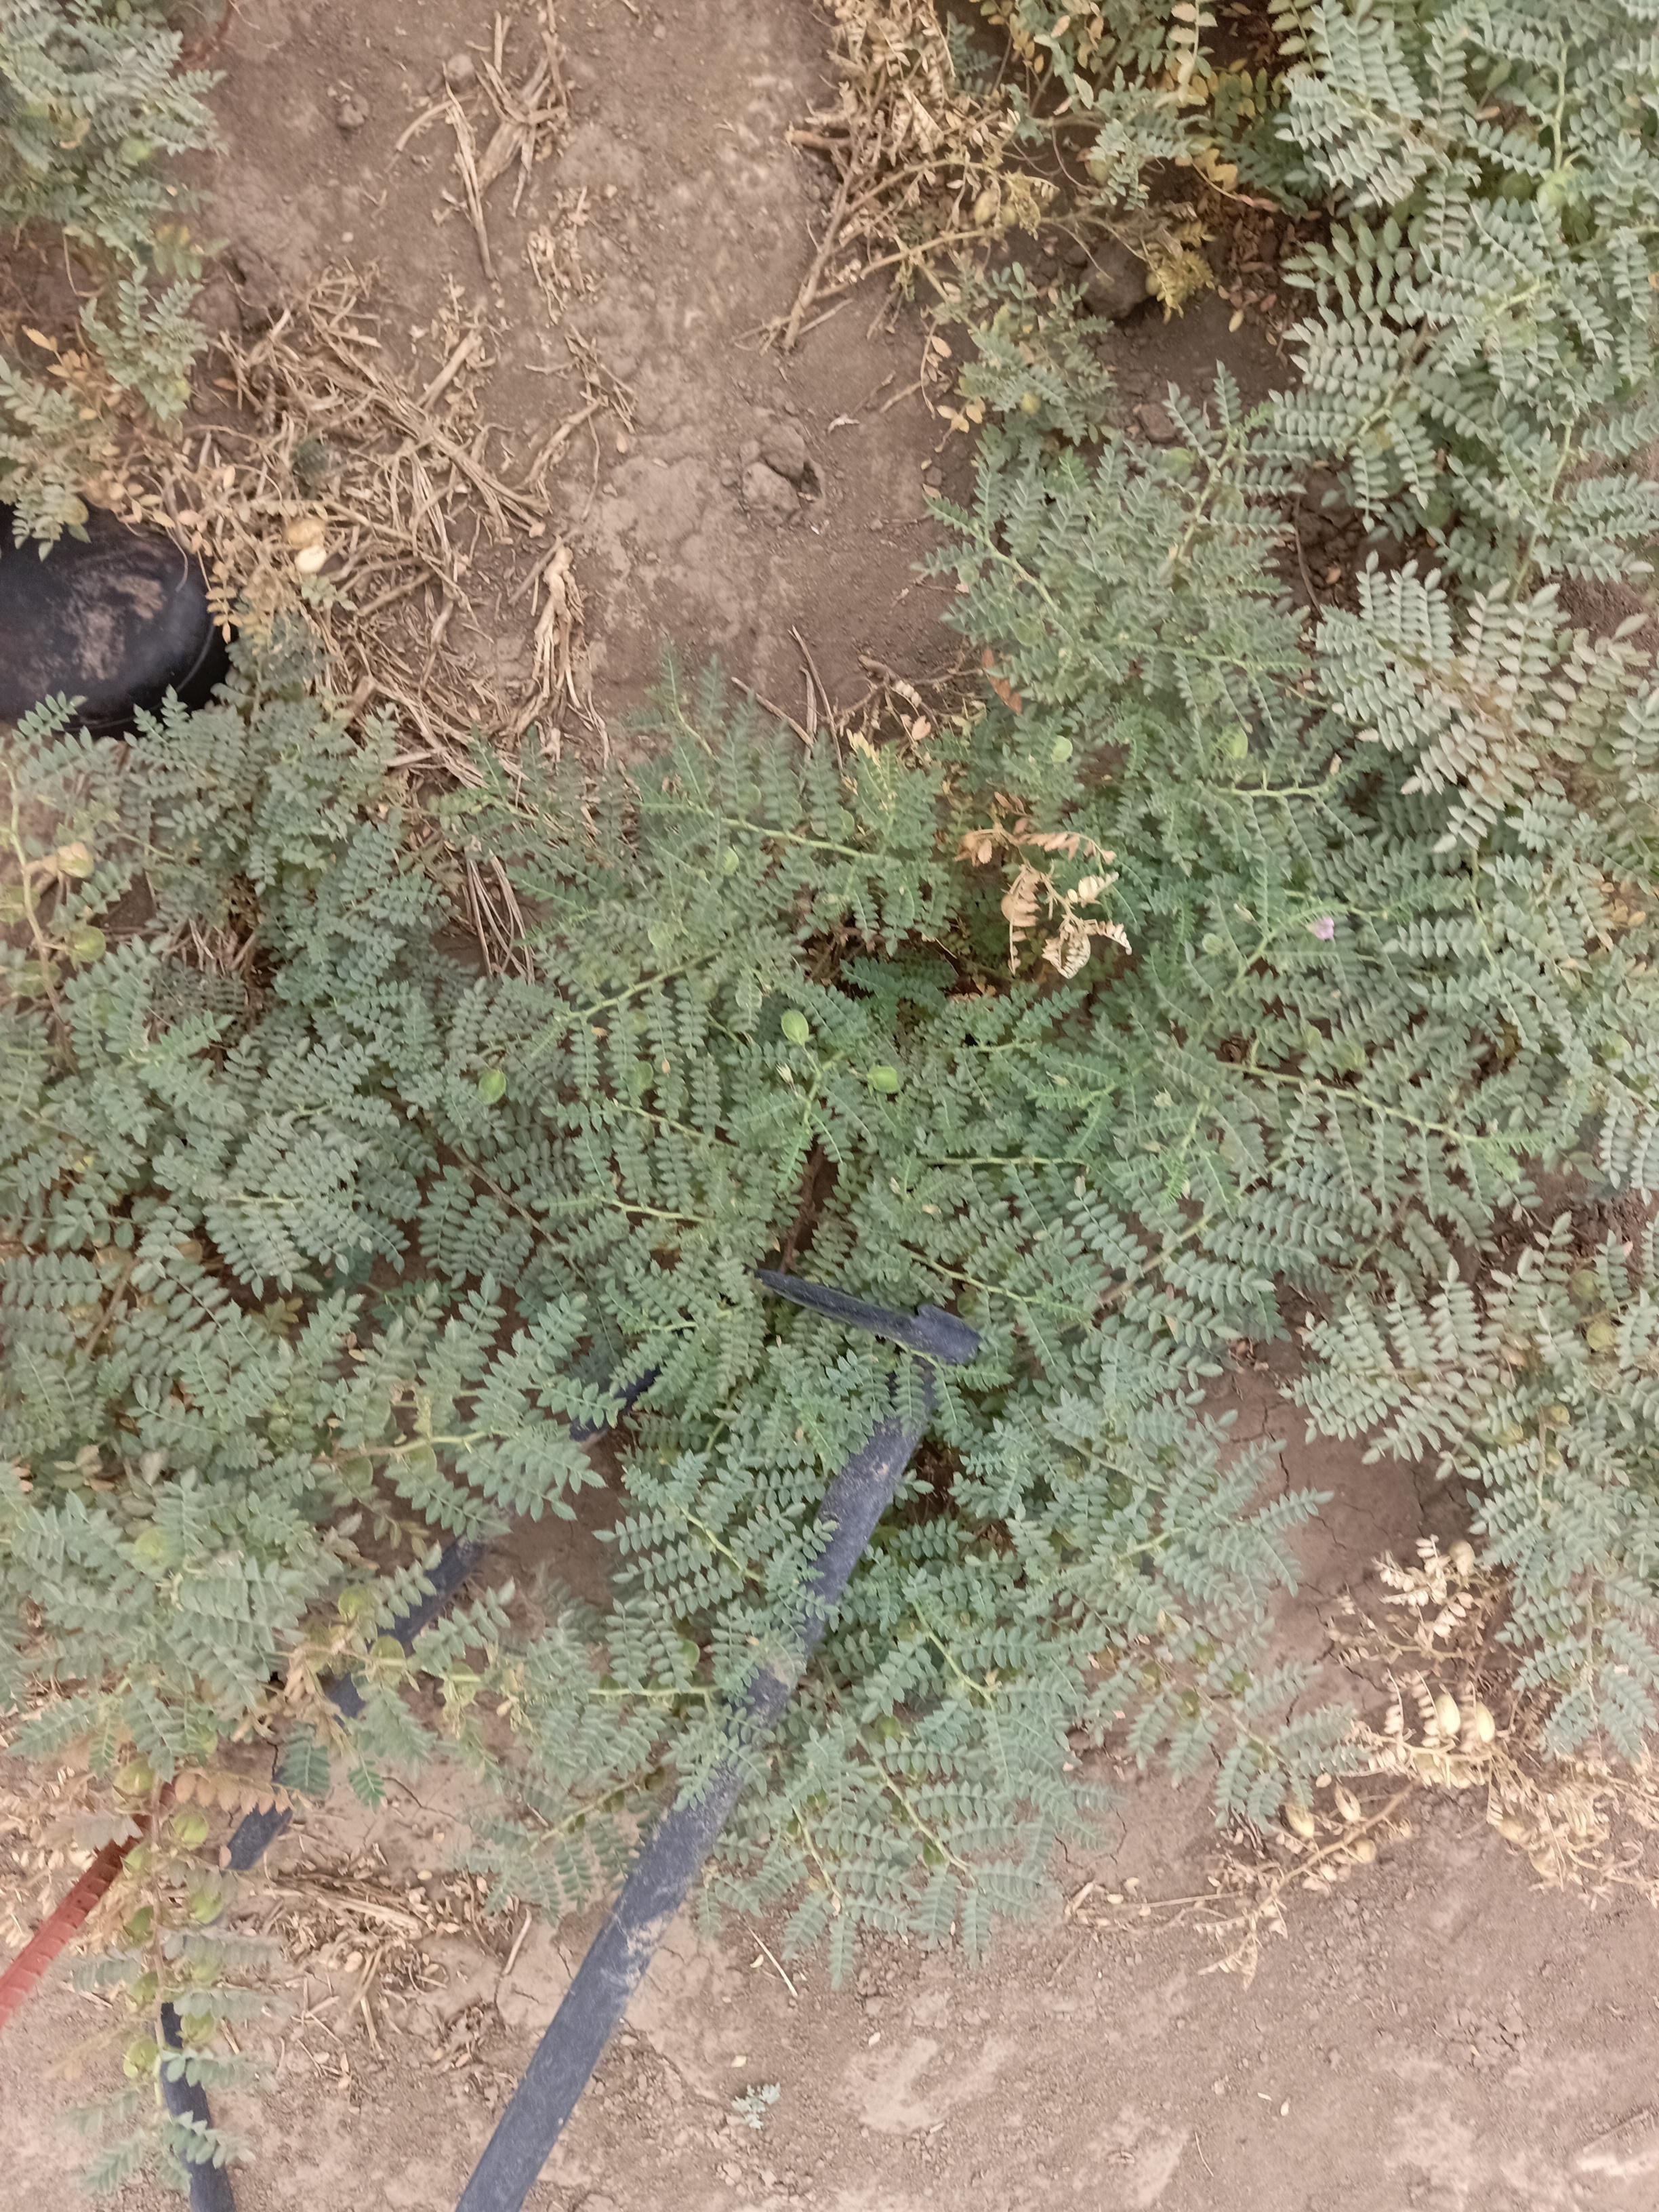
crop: chickpea
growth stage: development pod
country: Tanzania
